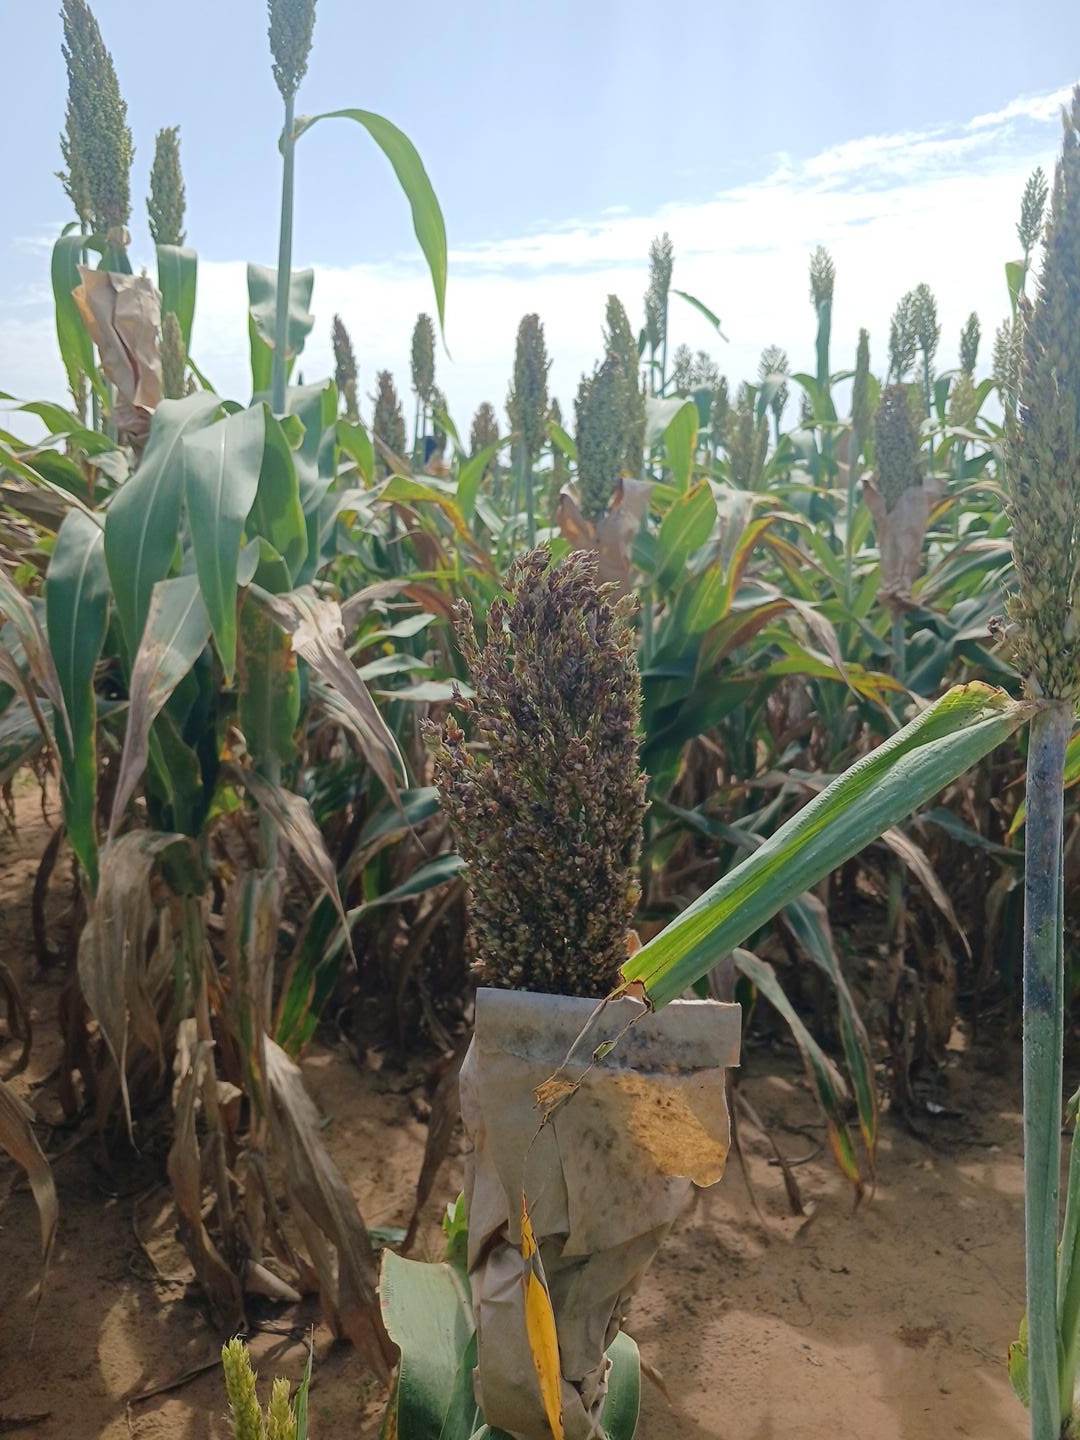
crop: sorghum
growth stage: filling grain
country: Senegal
